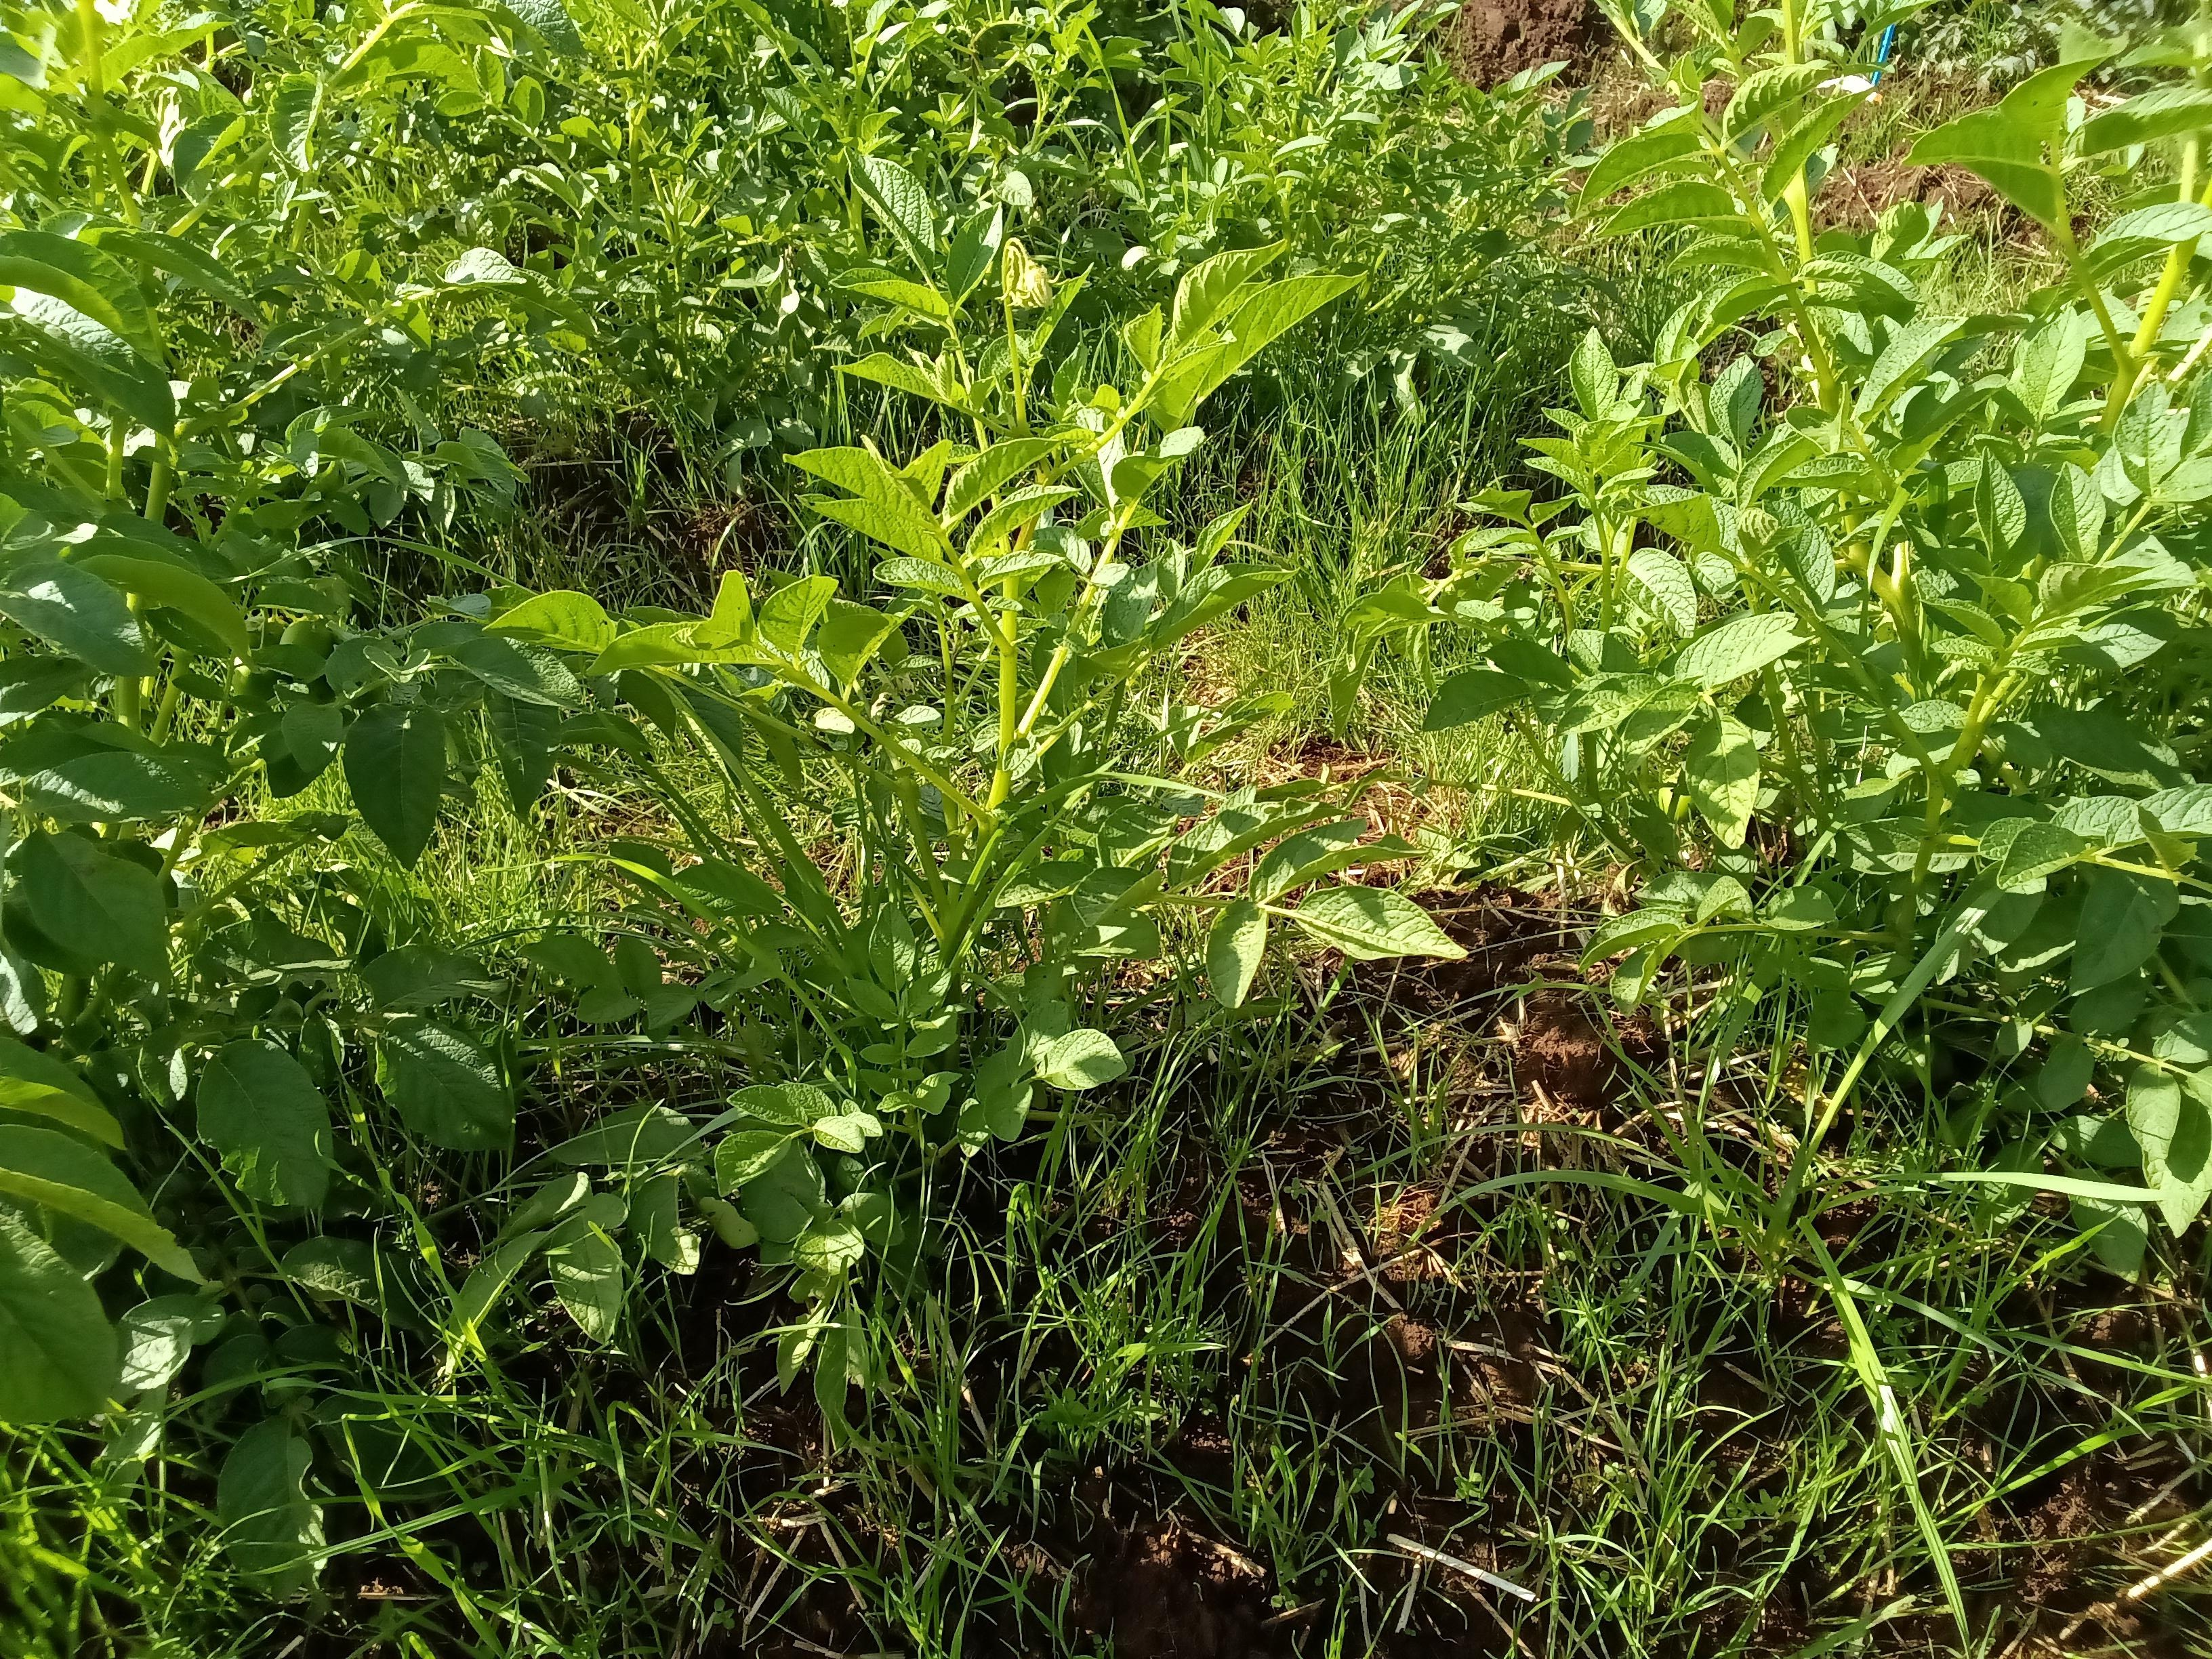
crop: potato
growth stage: flowering
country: Kenya
